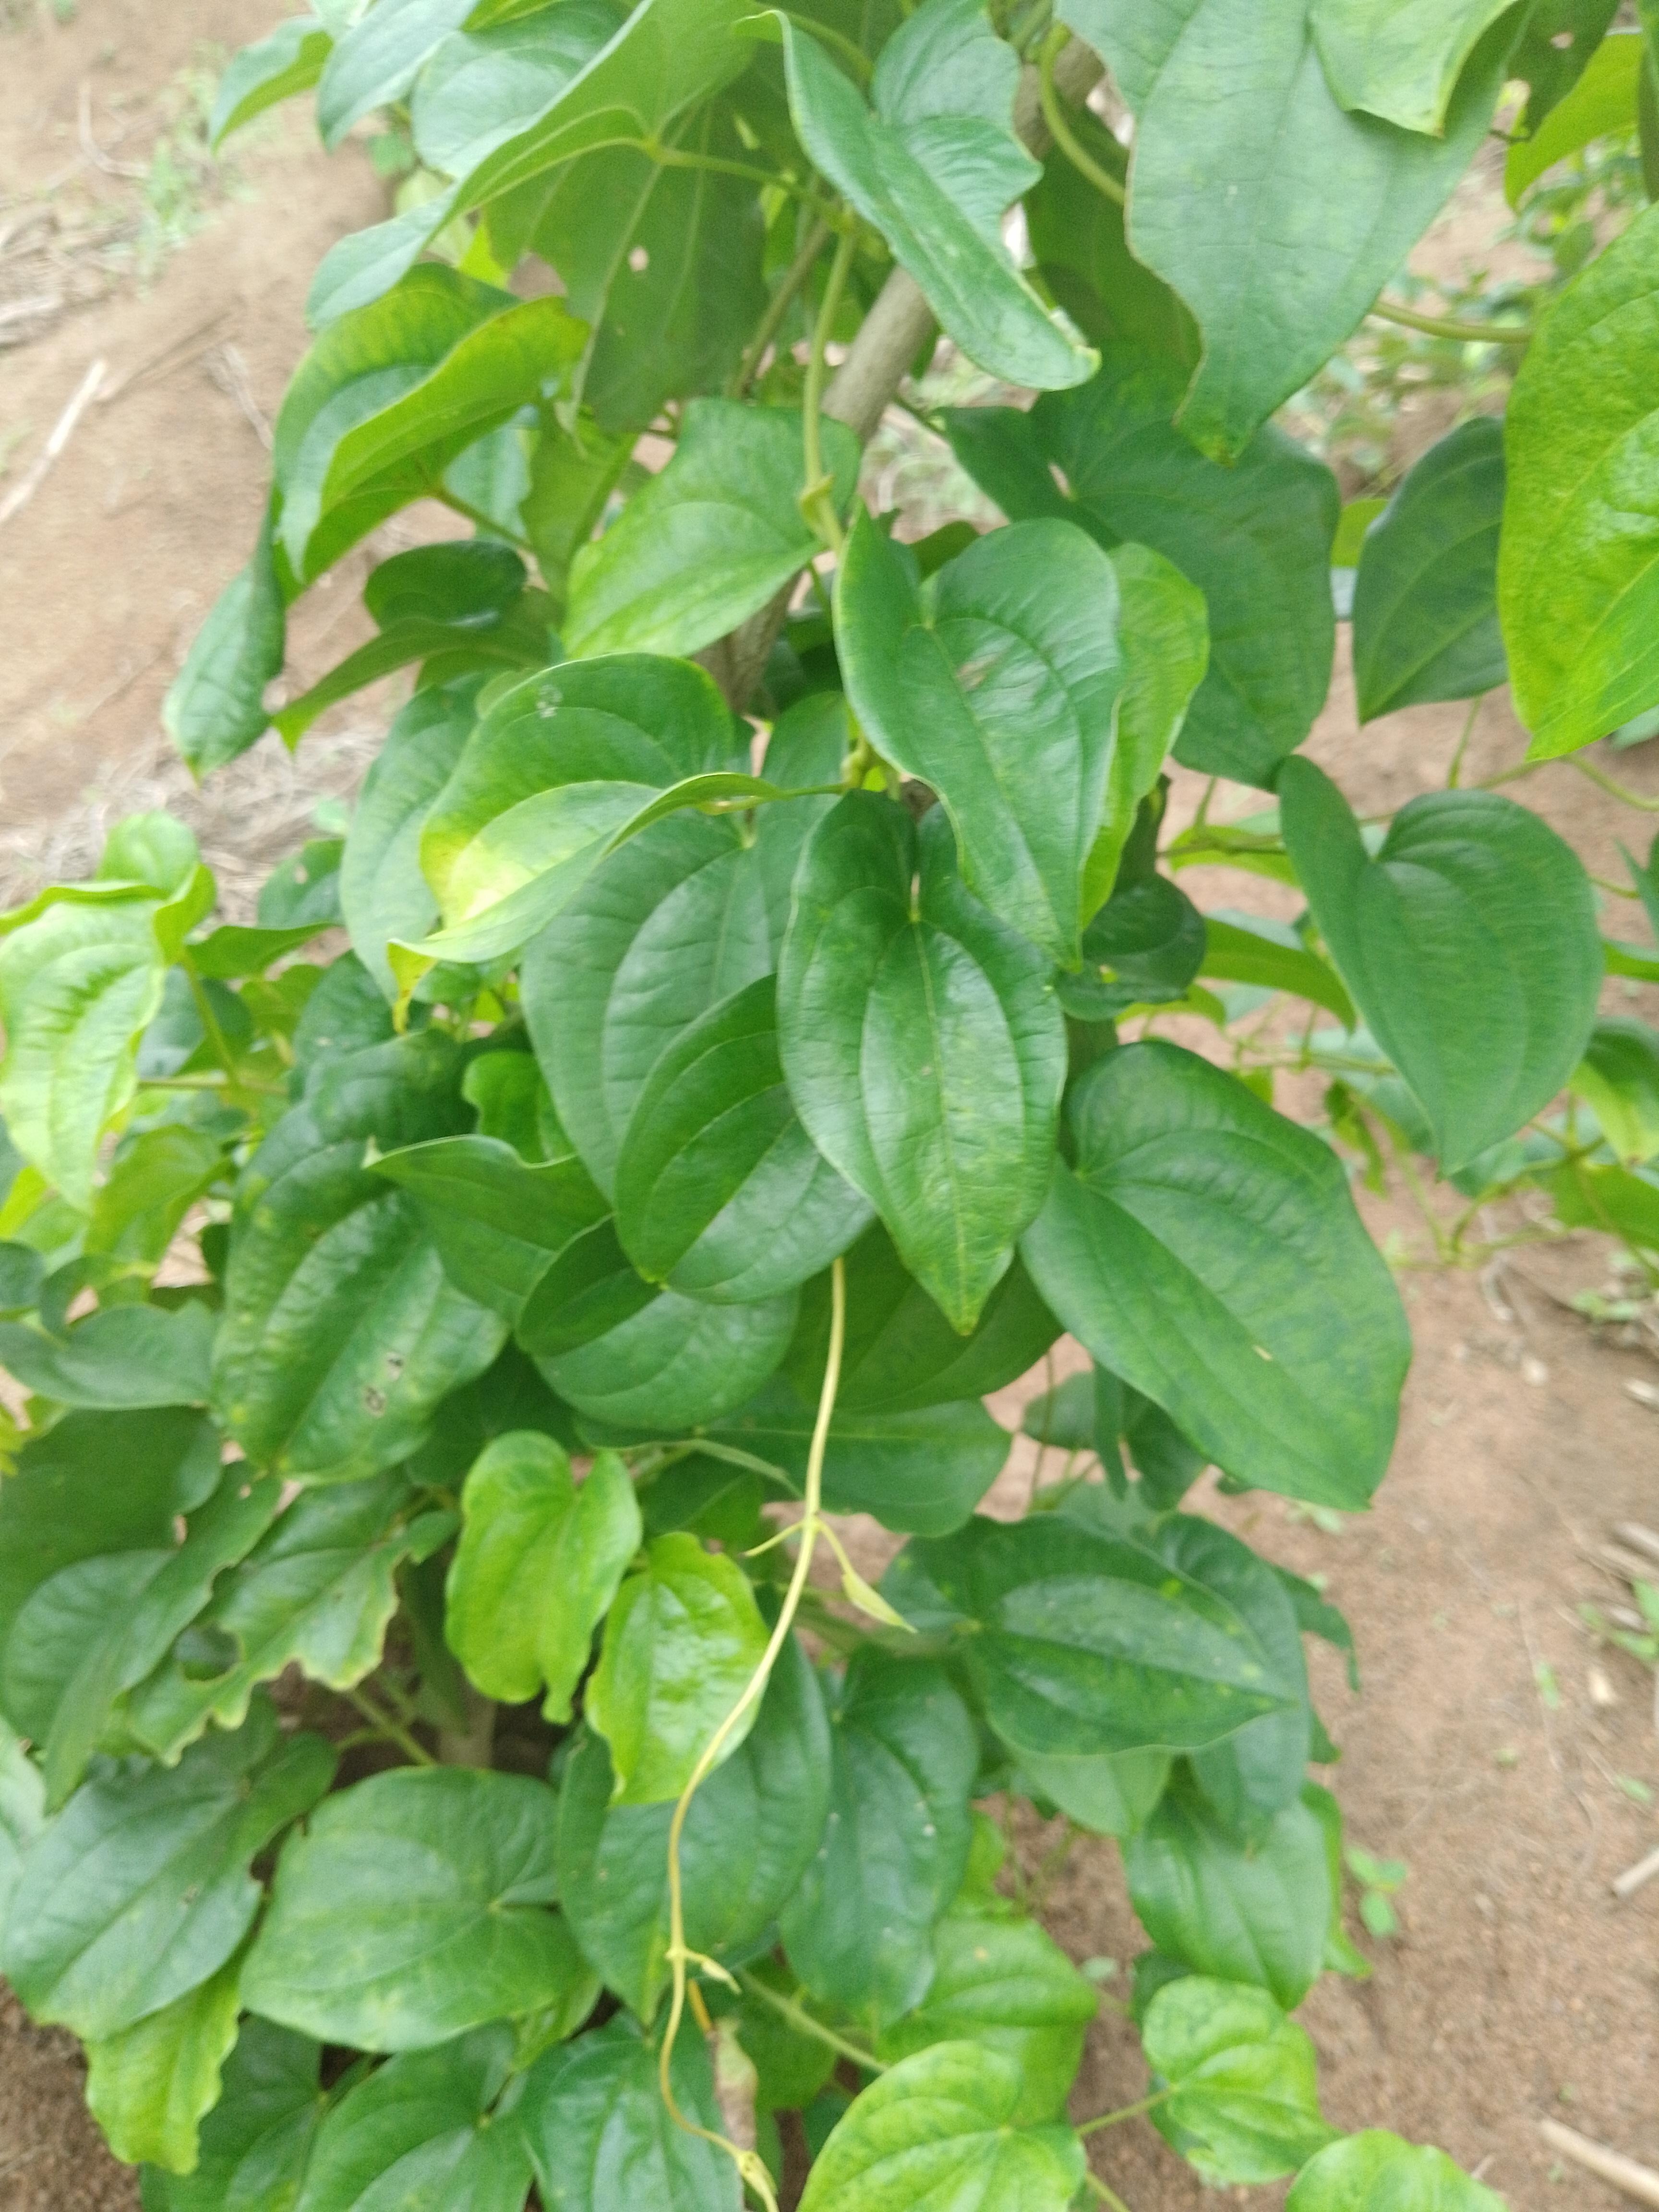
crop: yam
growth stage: vegetative
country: Nigeria
